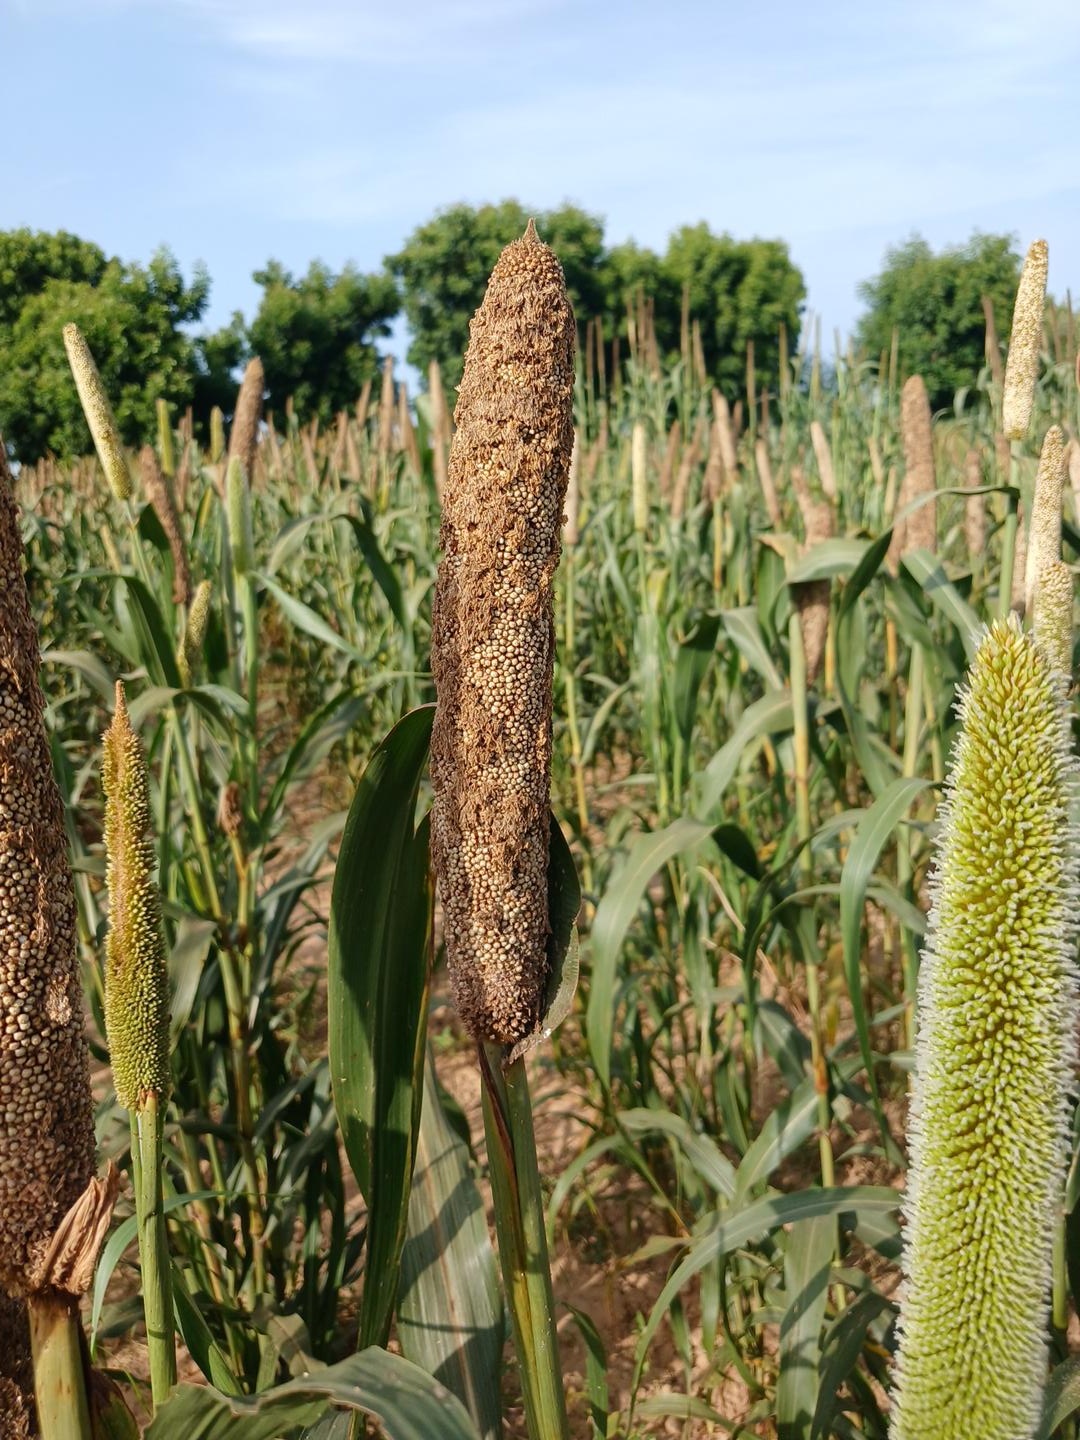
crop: pearl millet
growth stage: maturity
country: Senegal
